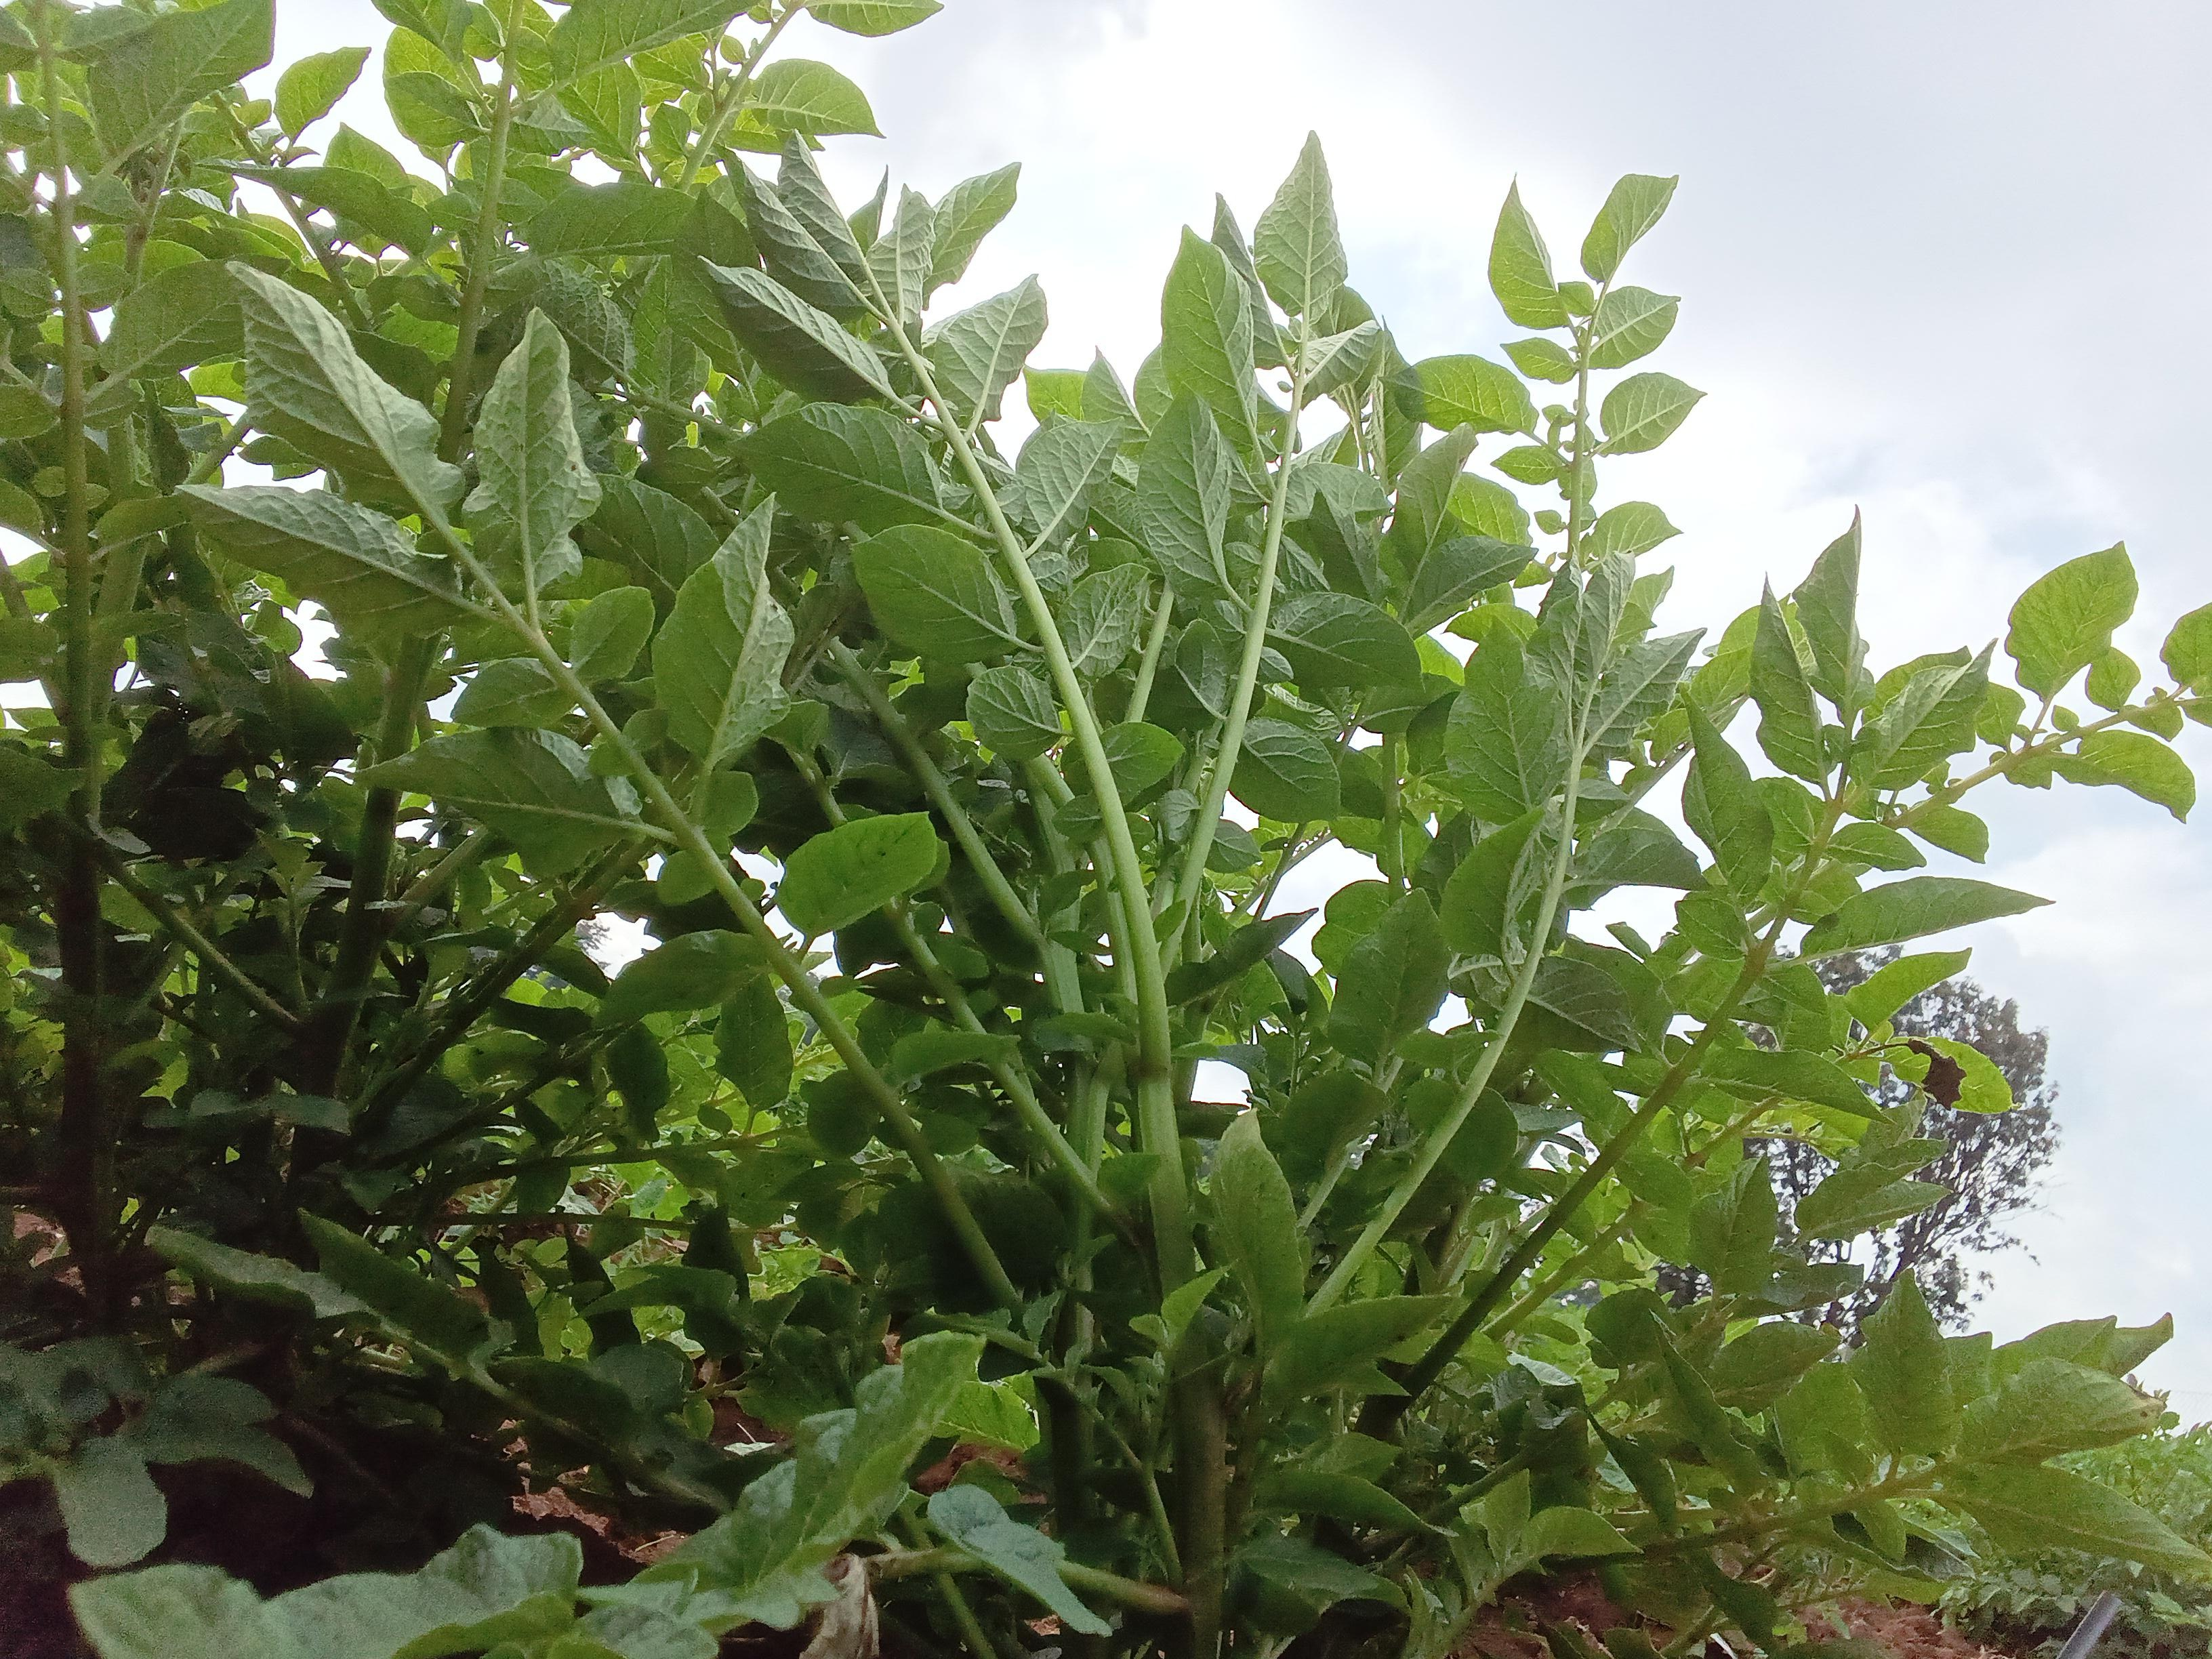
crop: potato
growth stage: vegetative
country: Kenya
